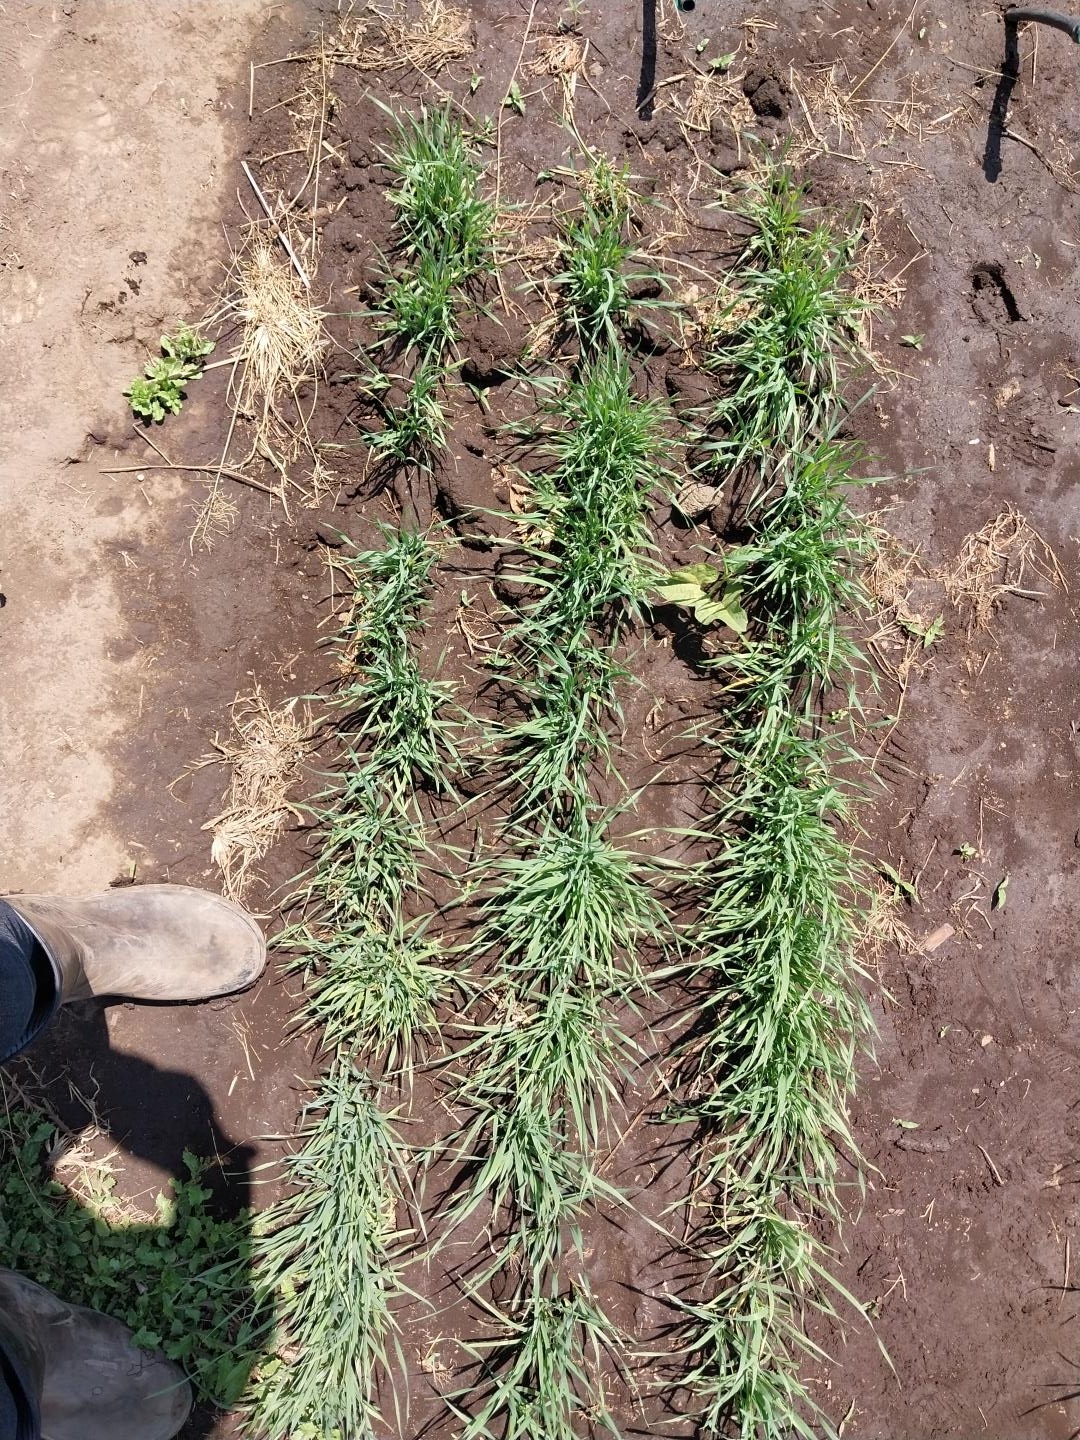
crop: wheat
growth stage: vegetative
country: Tanzania
